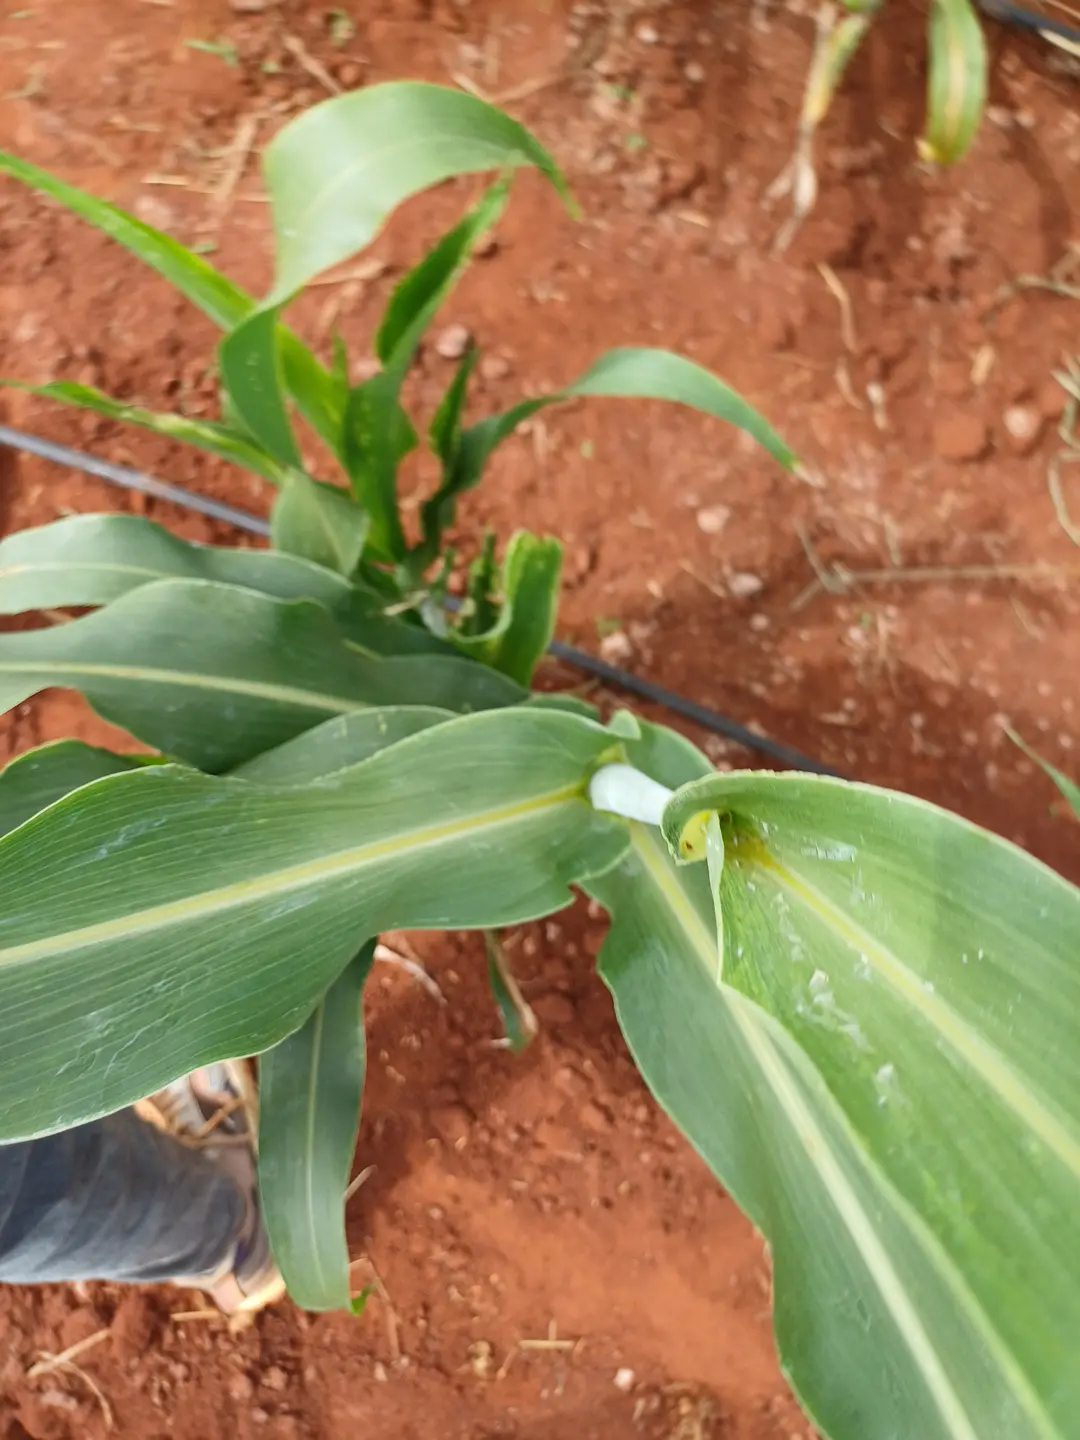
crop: sorghum
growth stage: heading tuber
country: Kenya
